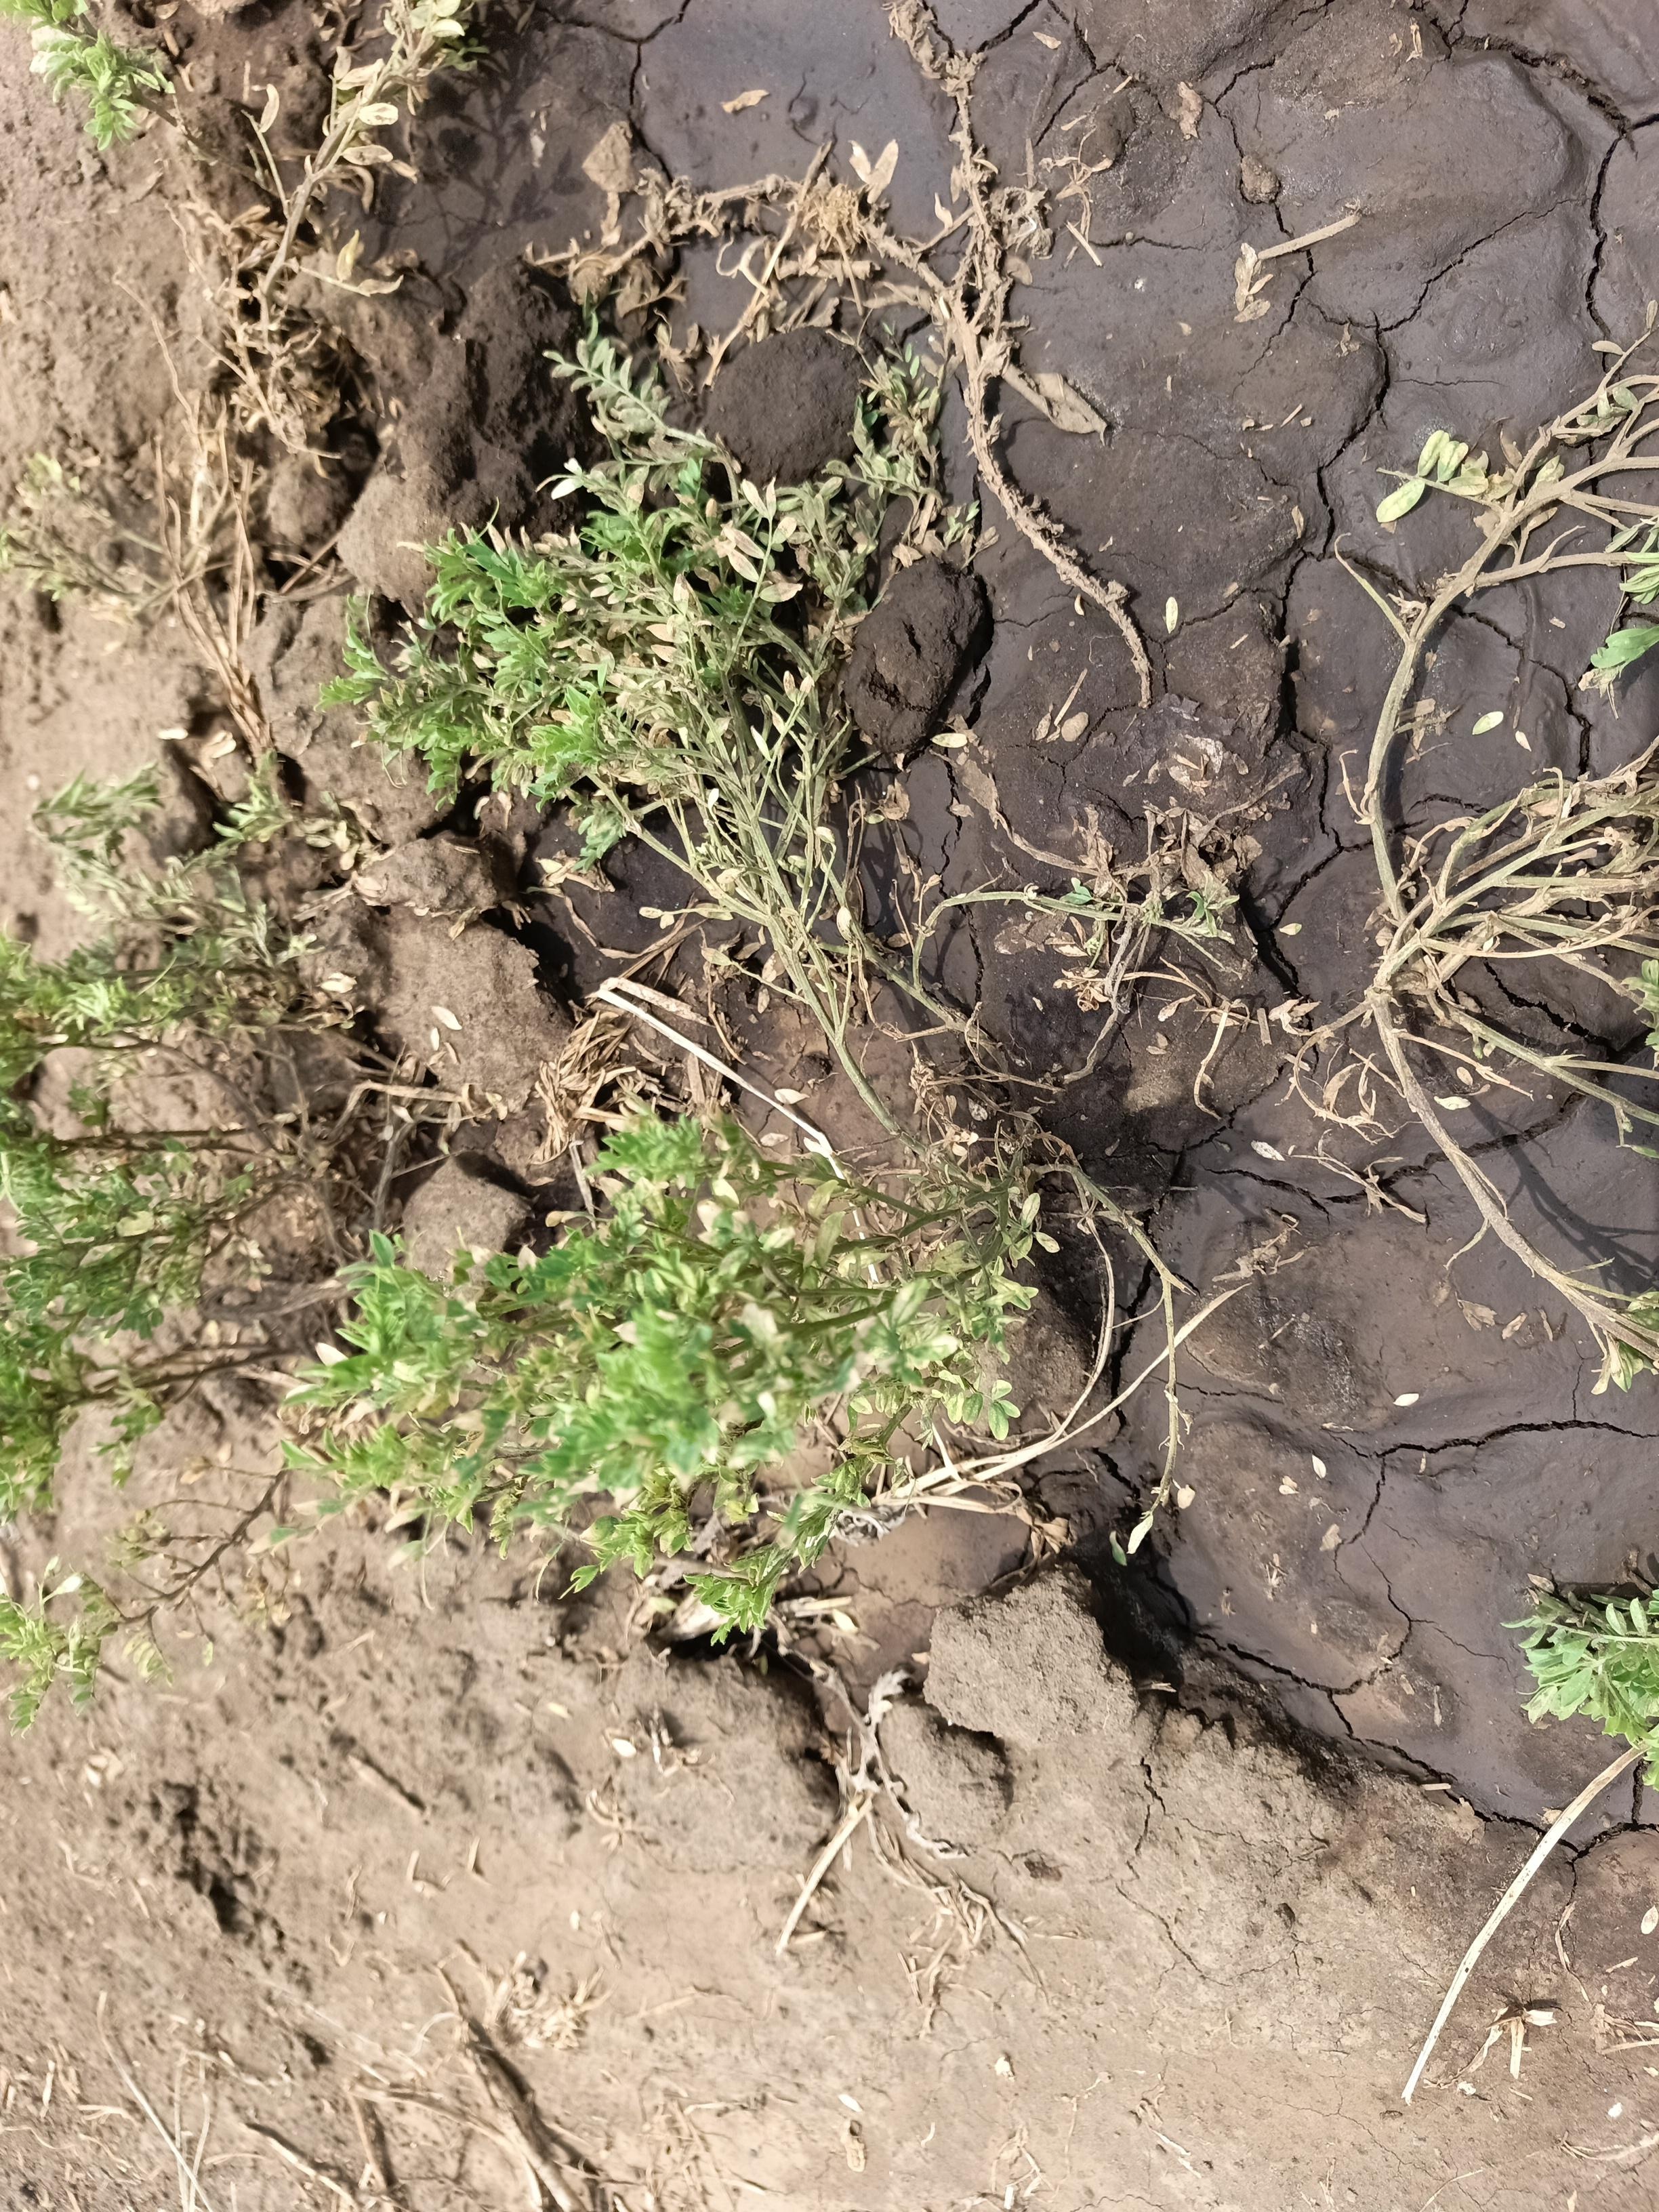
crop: lentil
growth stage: flowering
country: Tanzania
